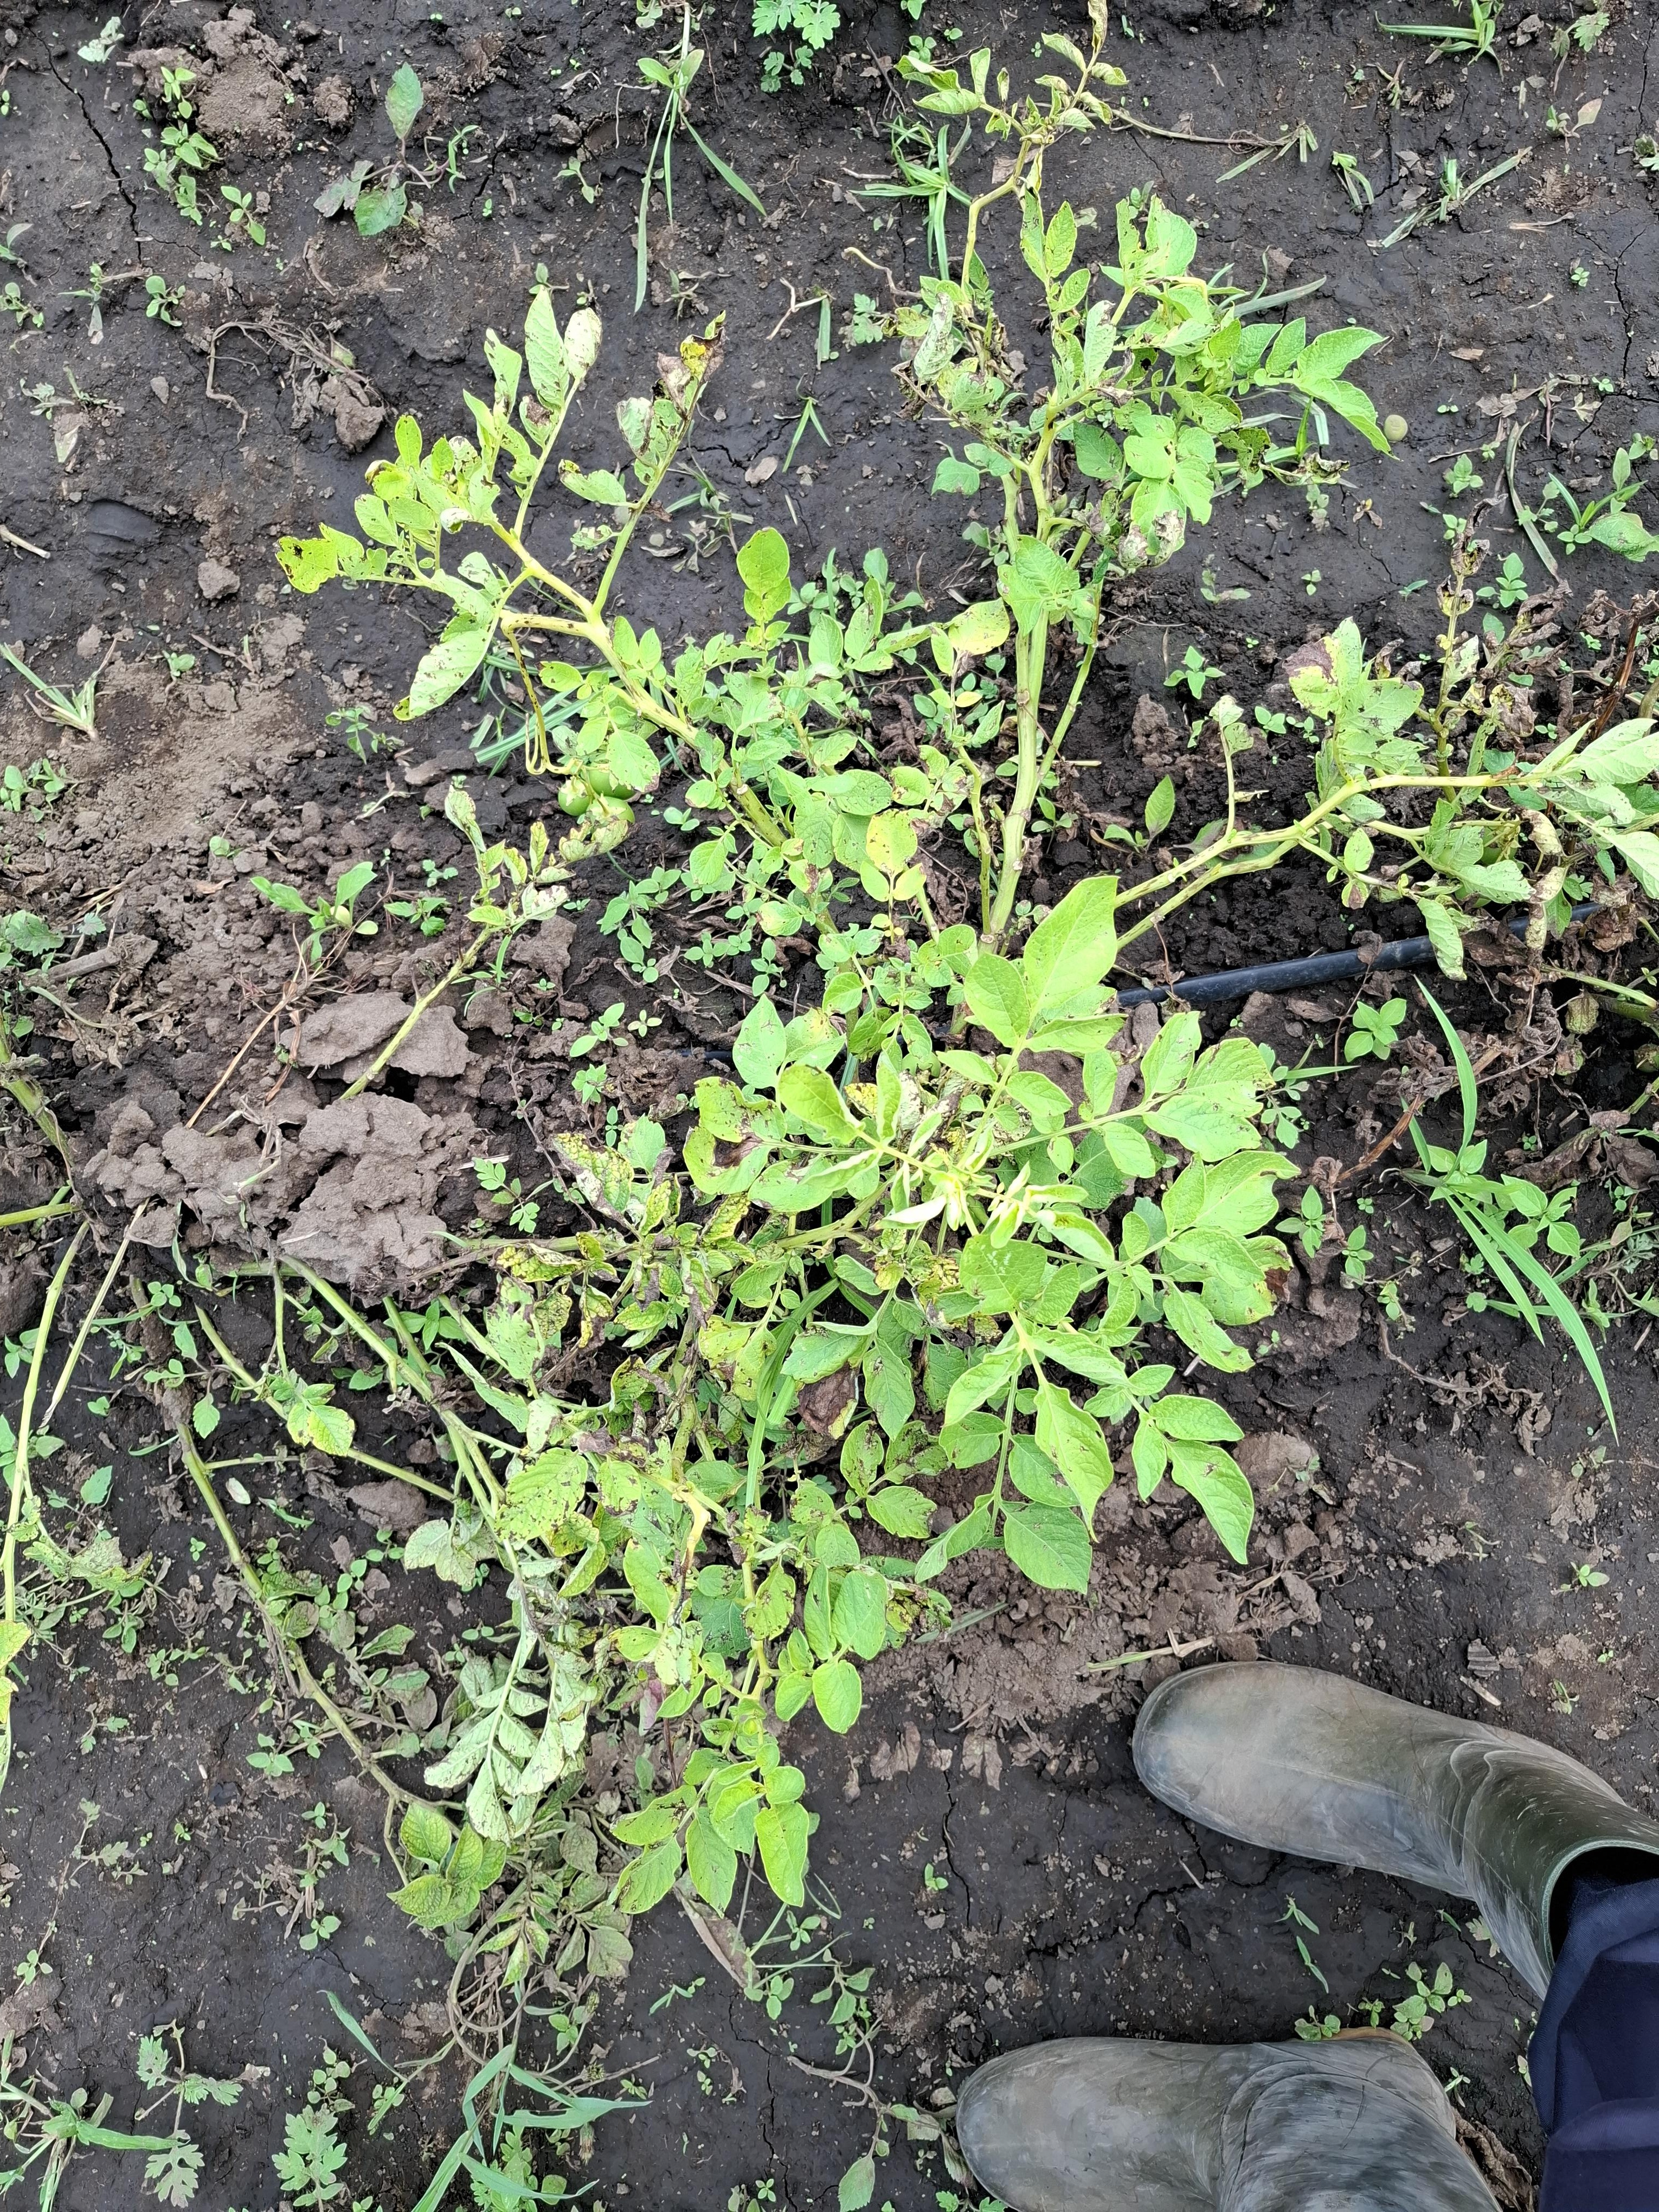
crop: potato
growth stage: flowering
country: Tanzania
